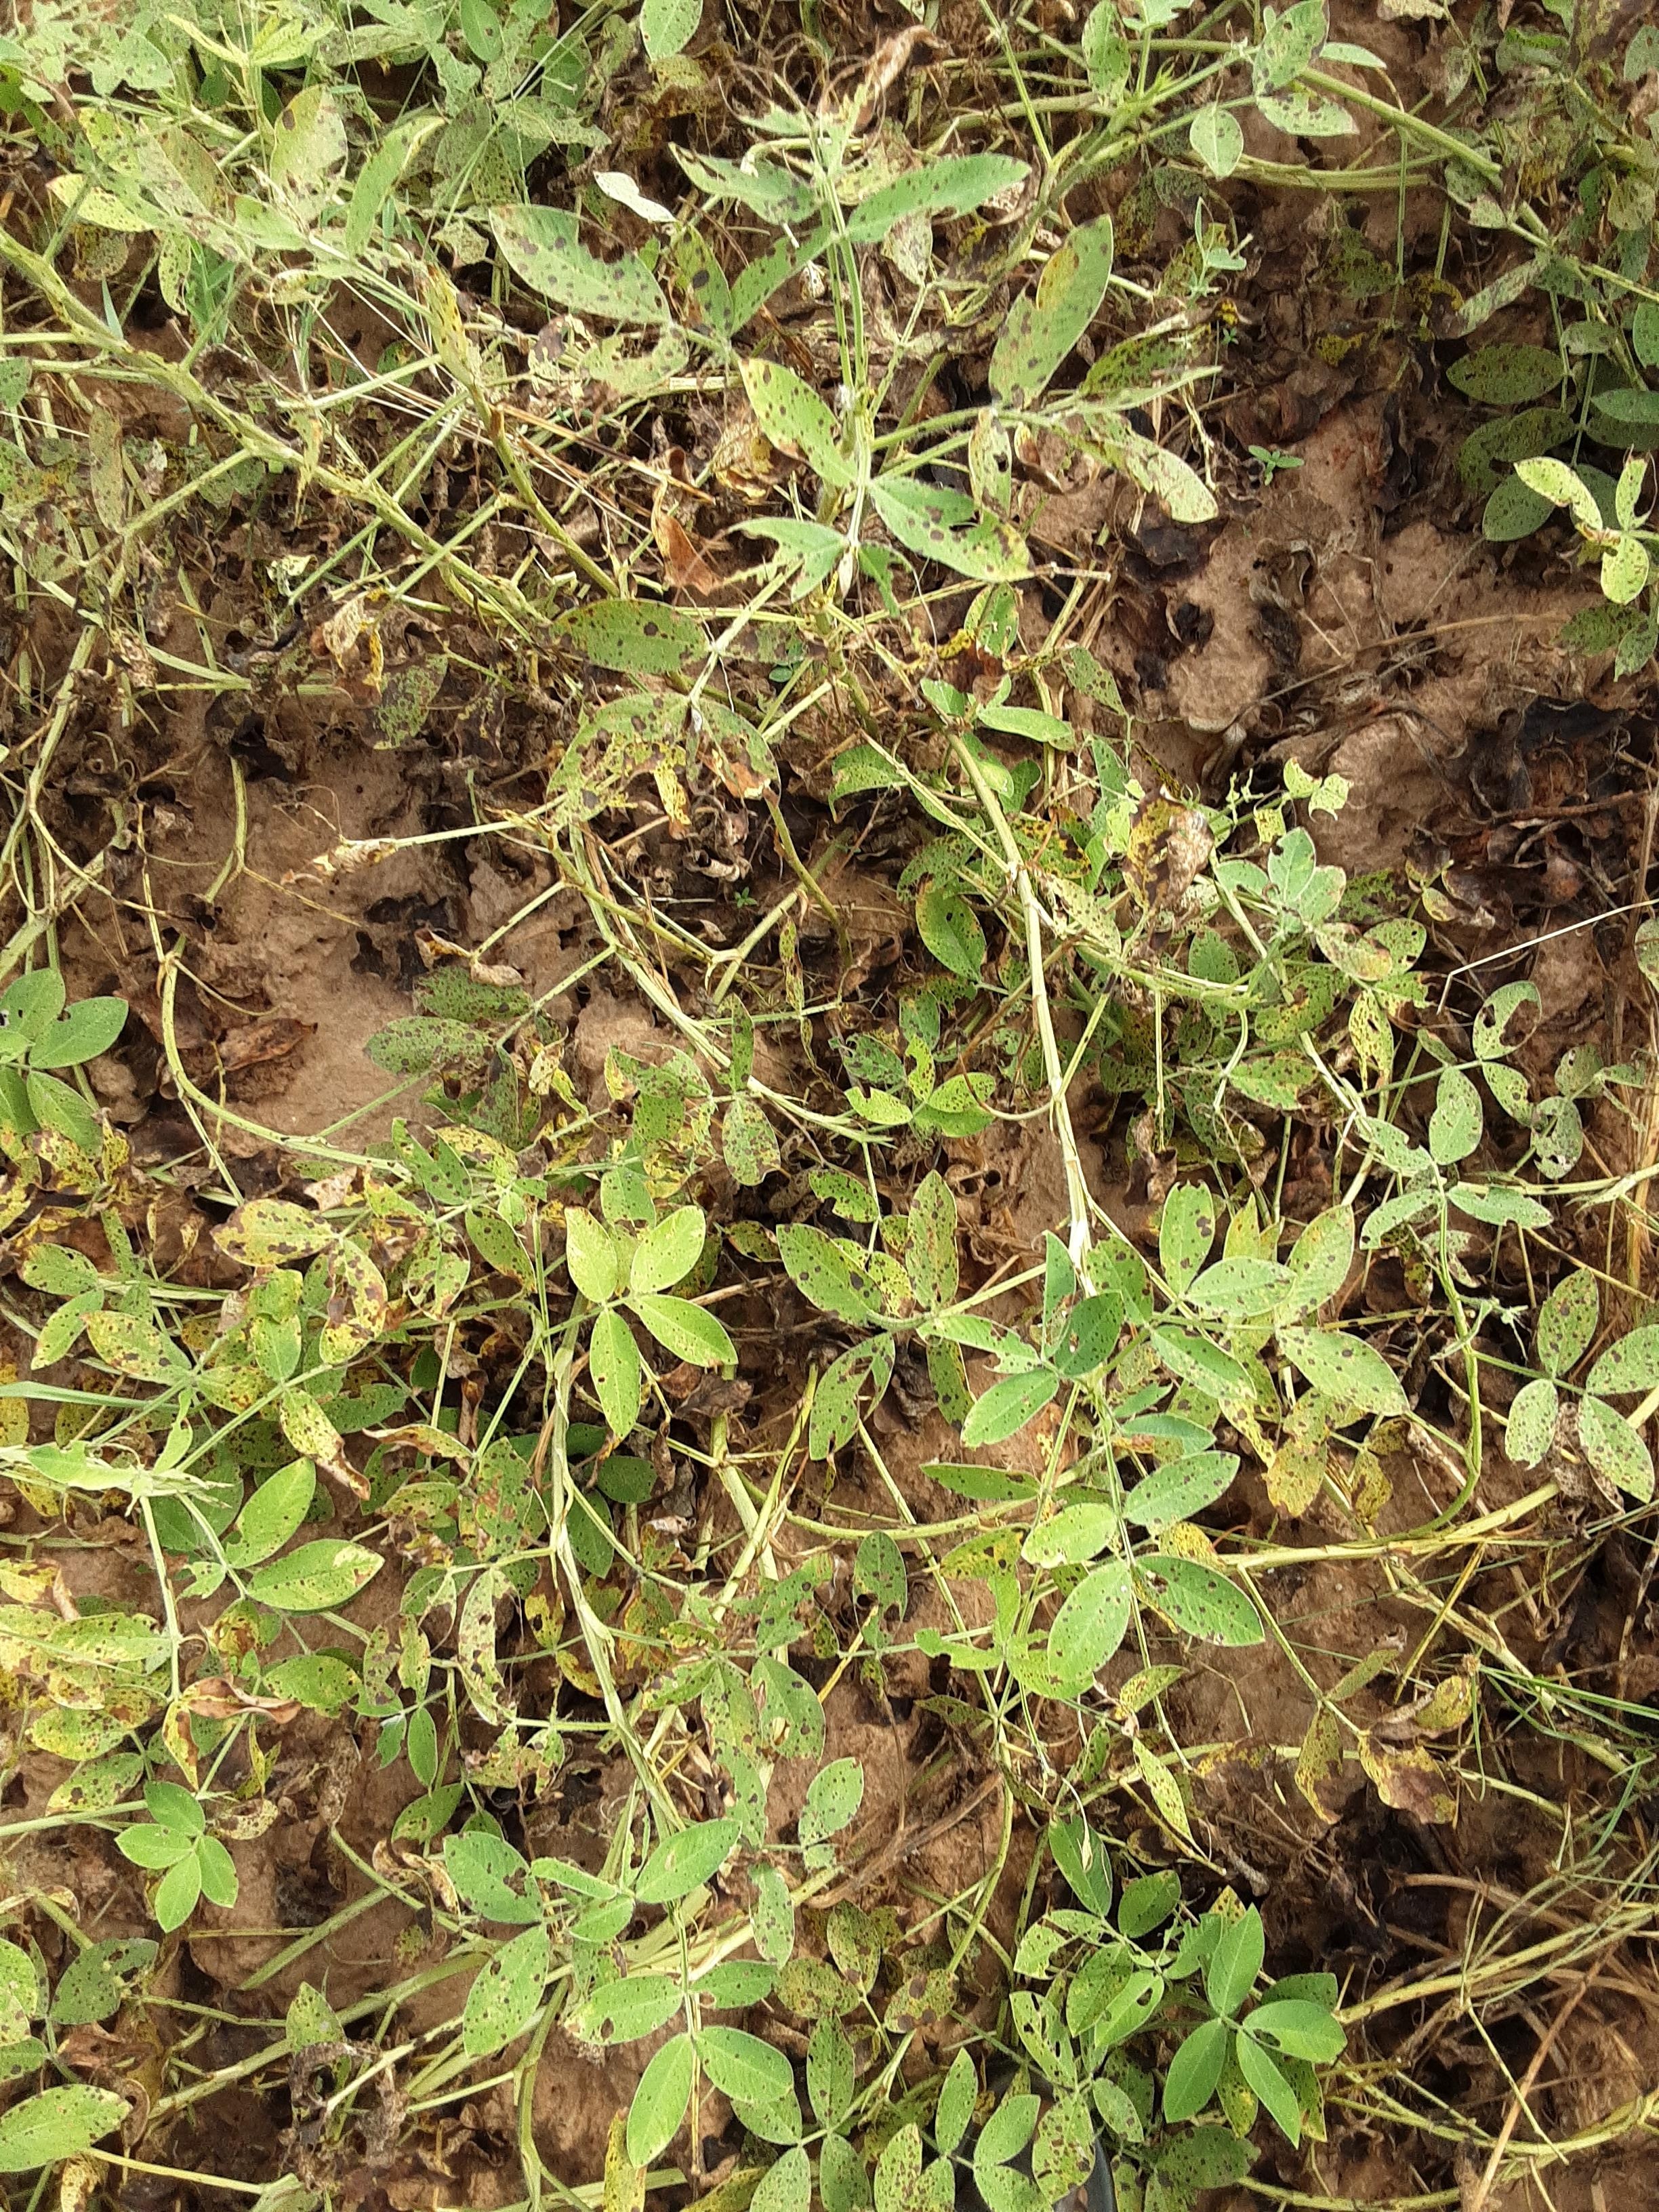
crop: groundnut
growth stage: flowering
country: Senegal
